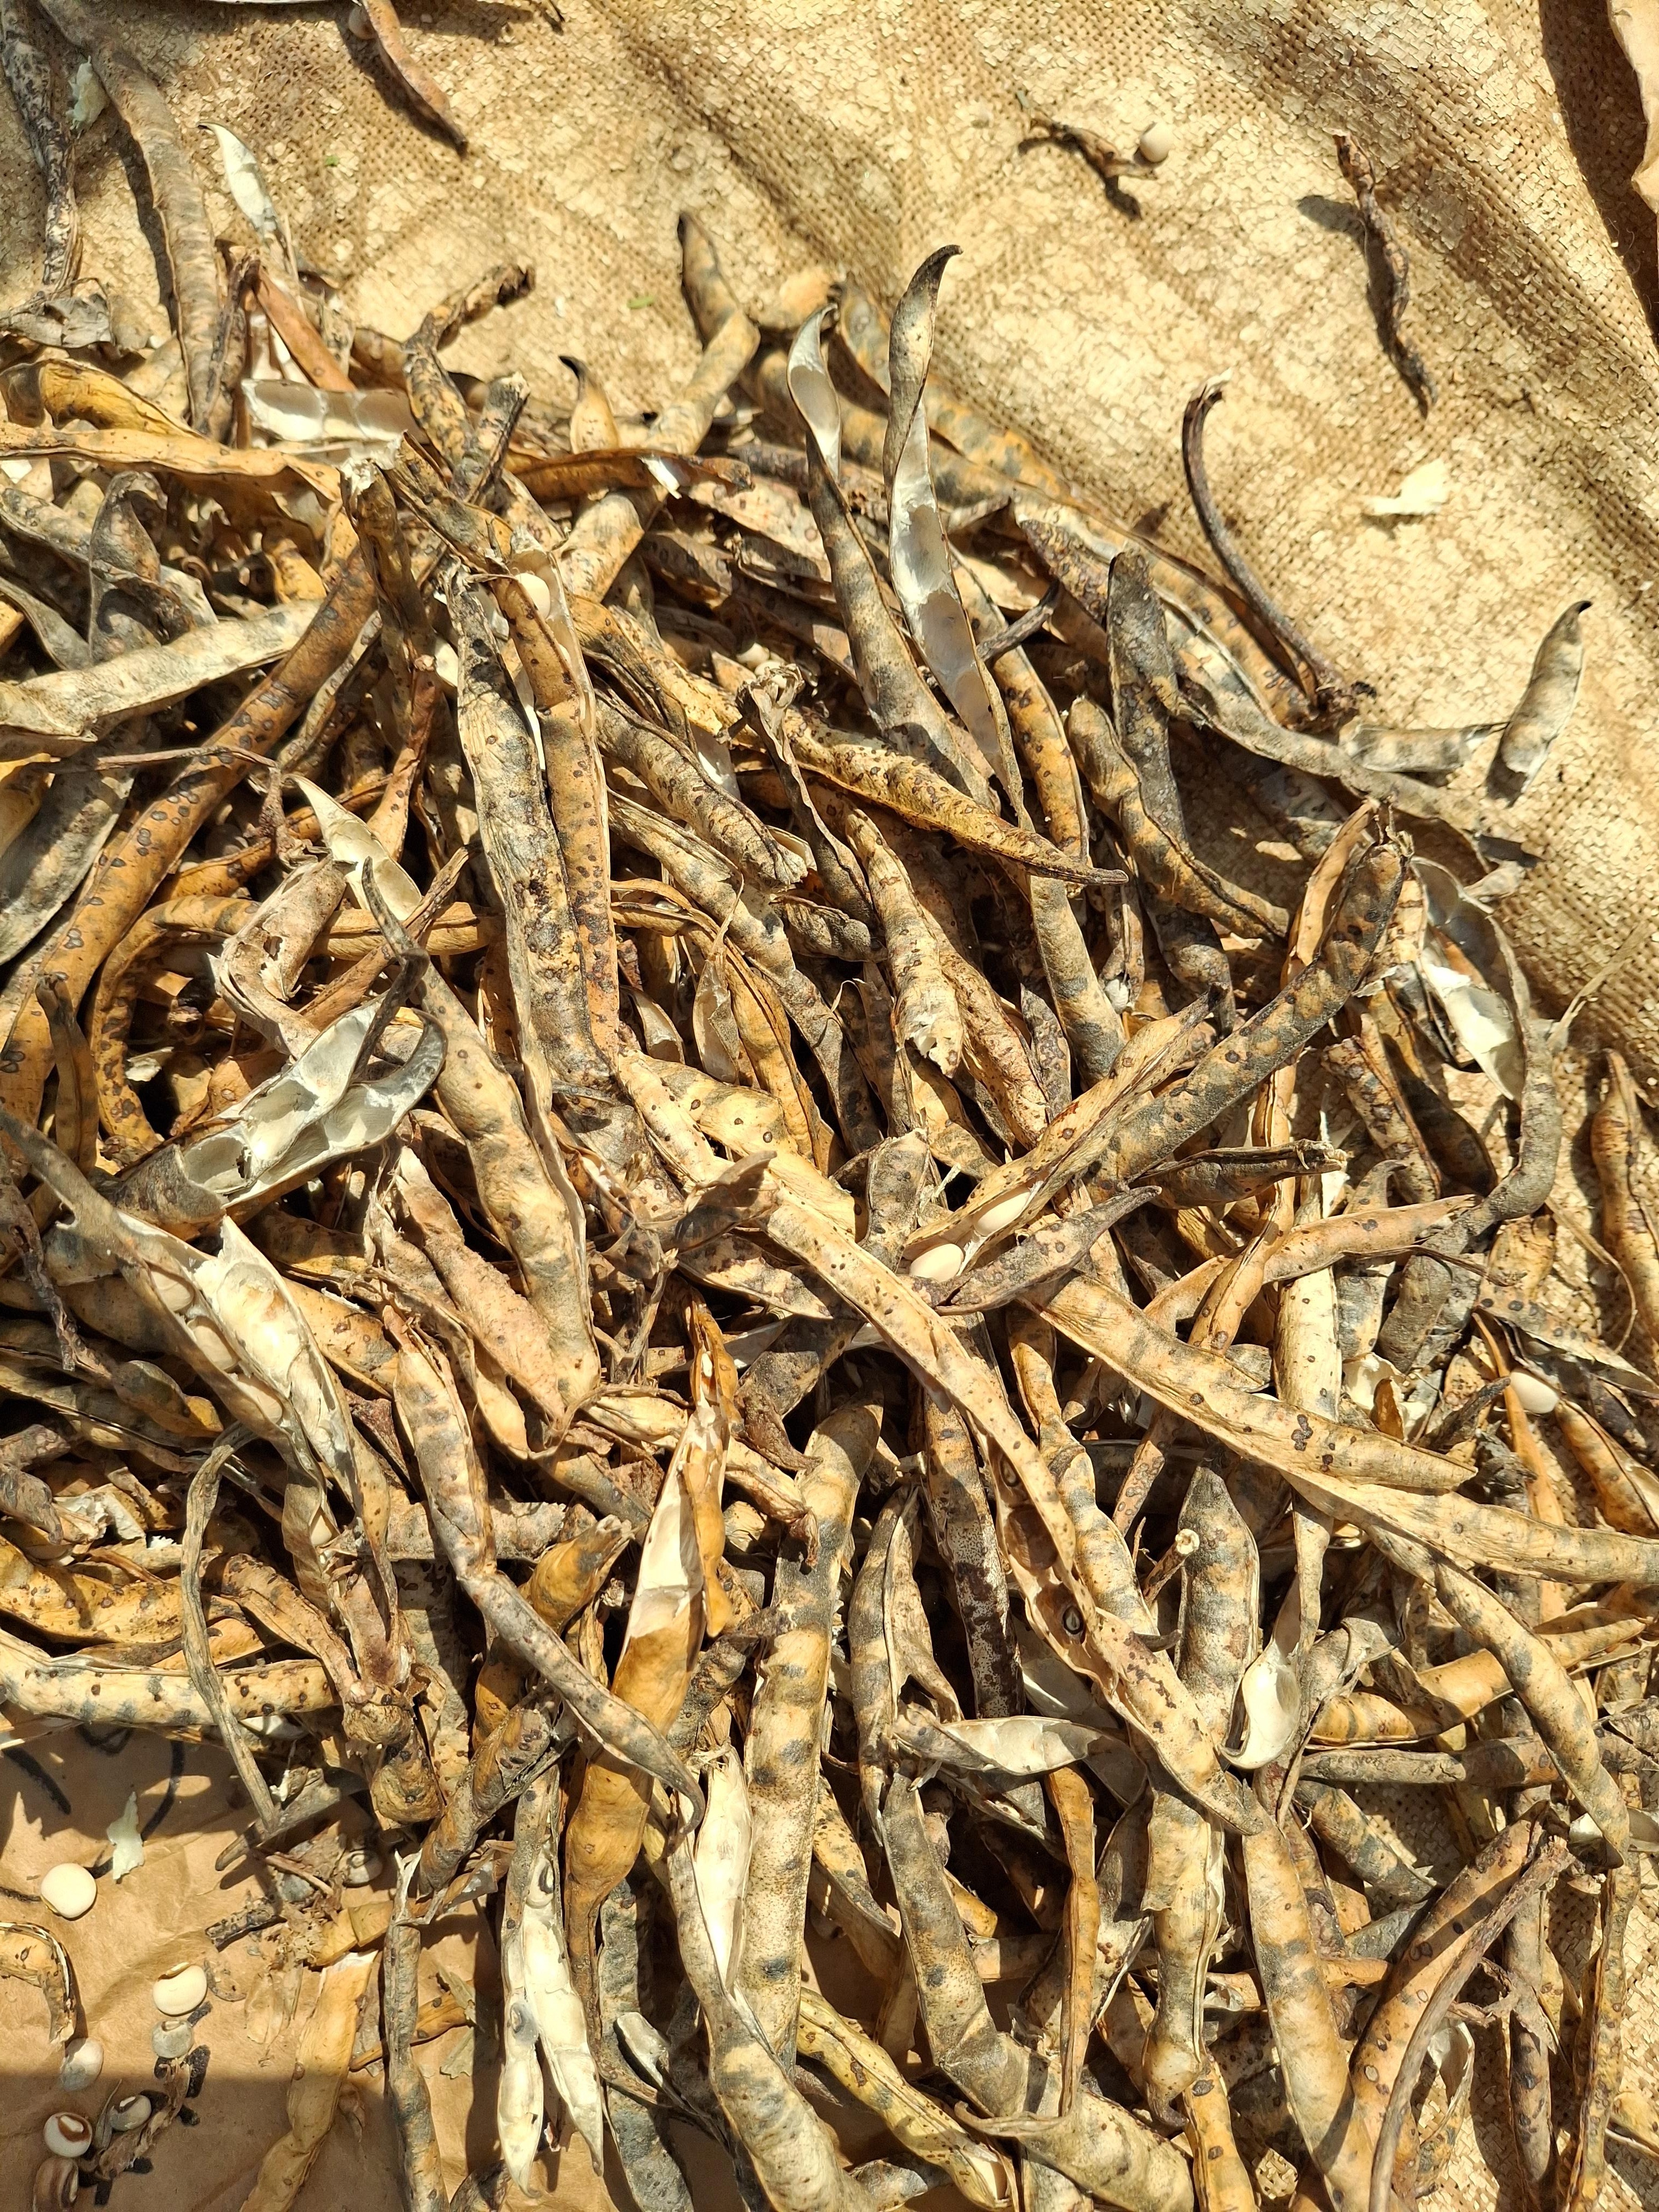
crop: cowpea
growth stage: harvest
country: Nigeria
